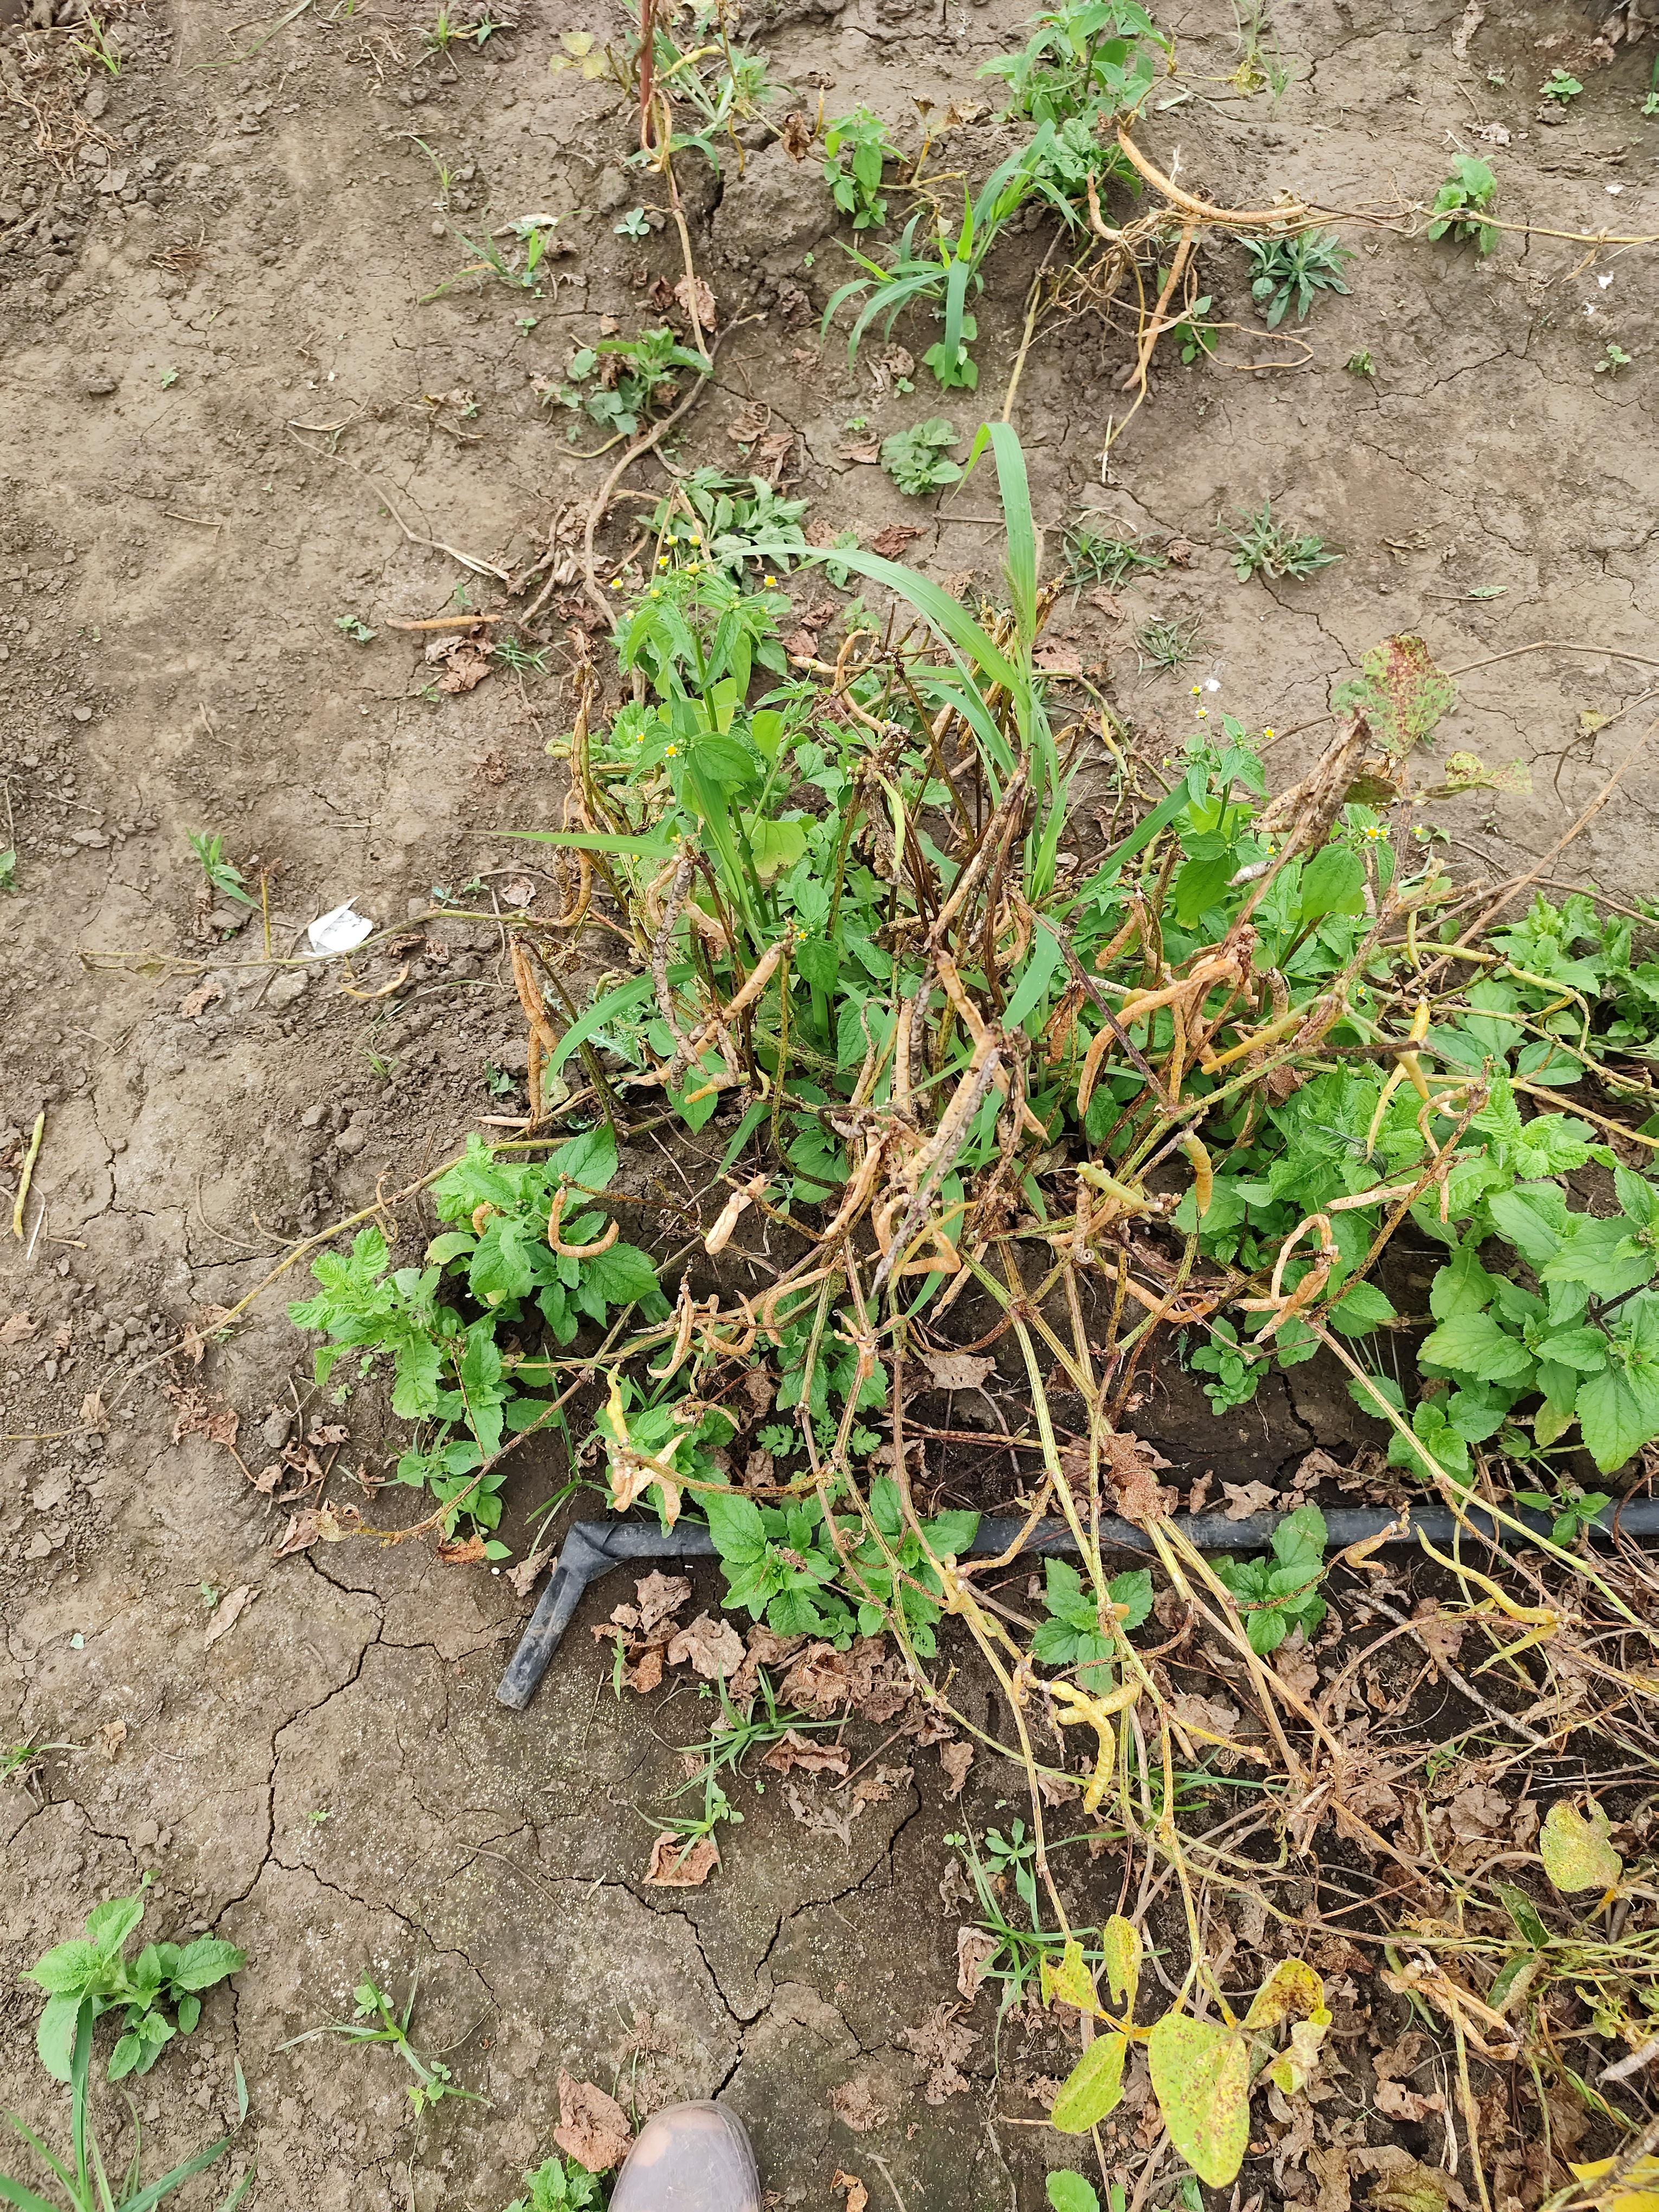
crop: cowpea
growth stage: development pod
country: Tanzania
